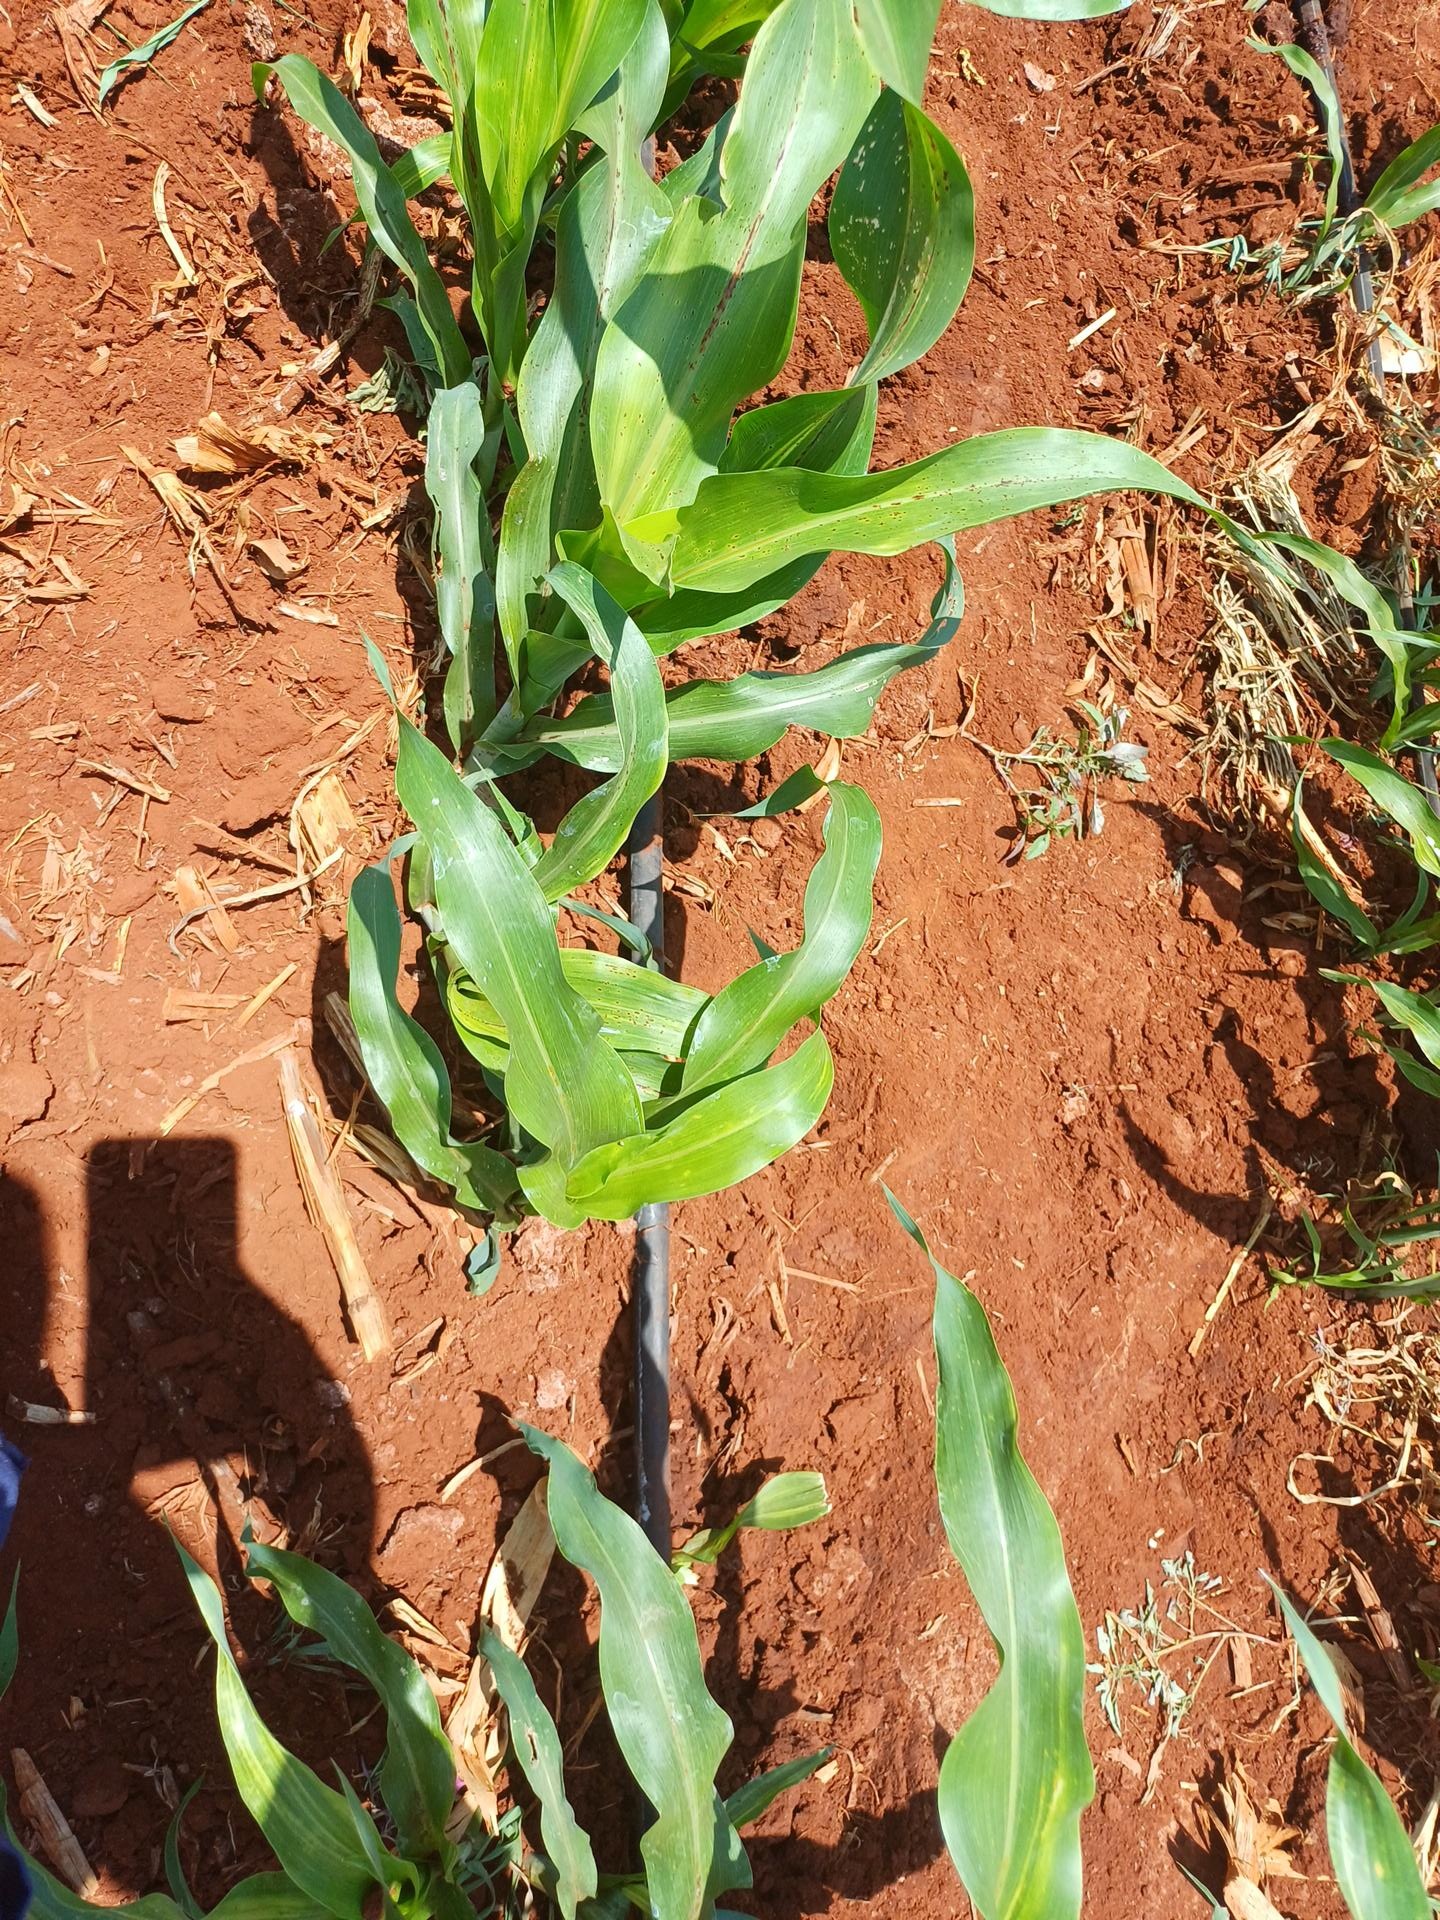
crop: sorghum
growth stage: vegetative
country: Kenya
